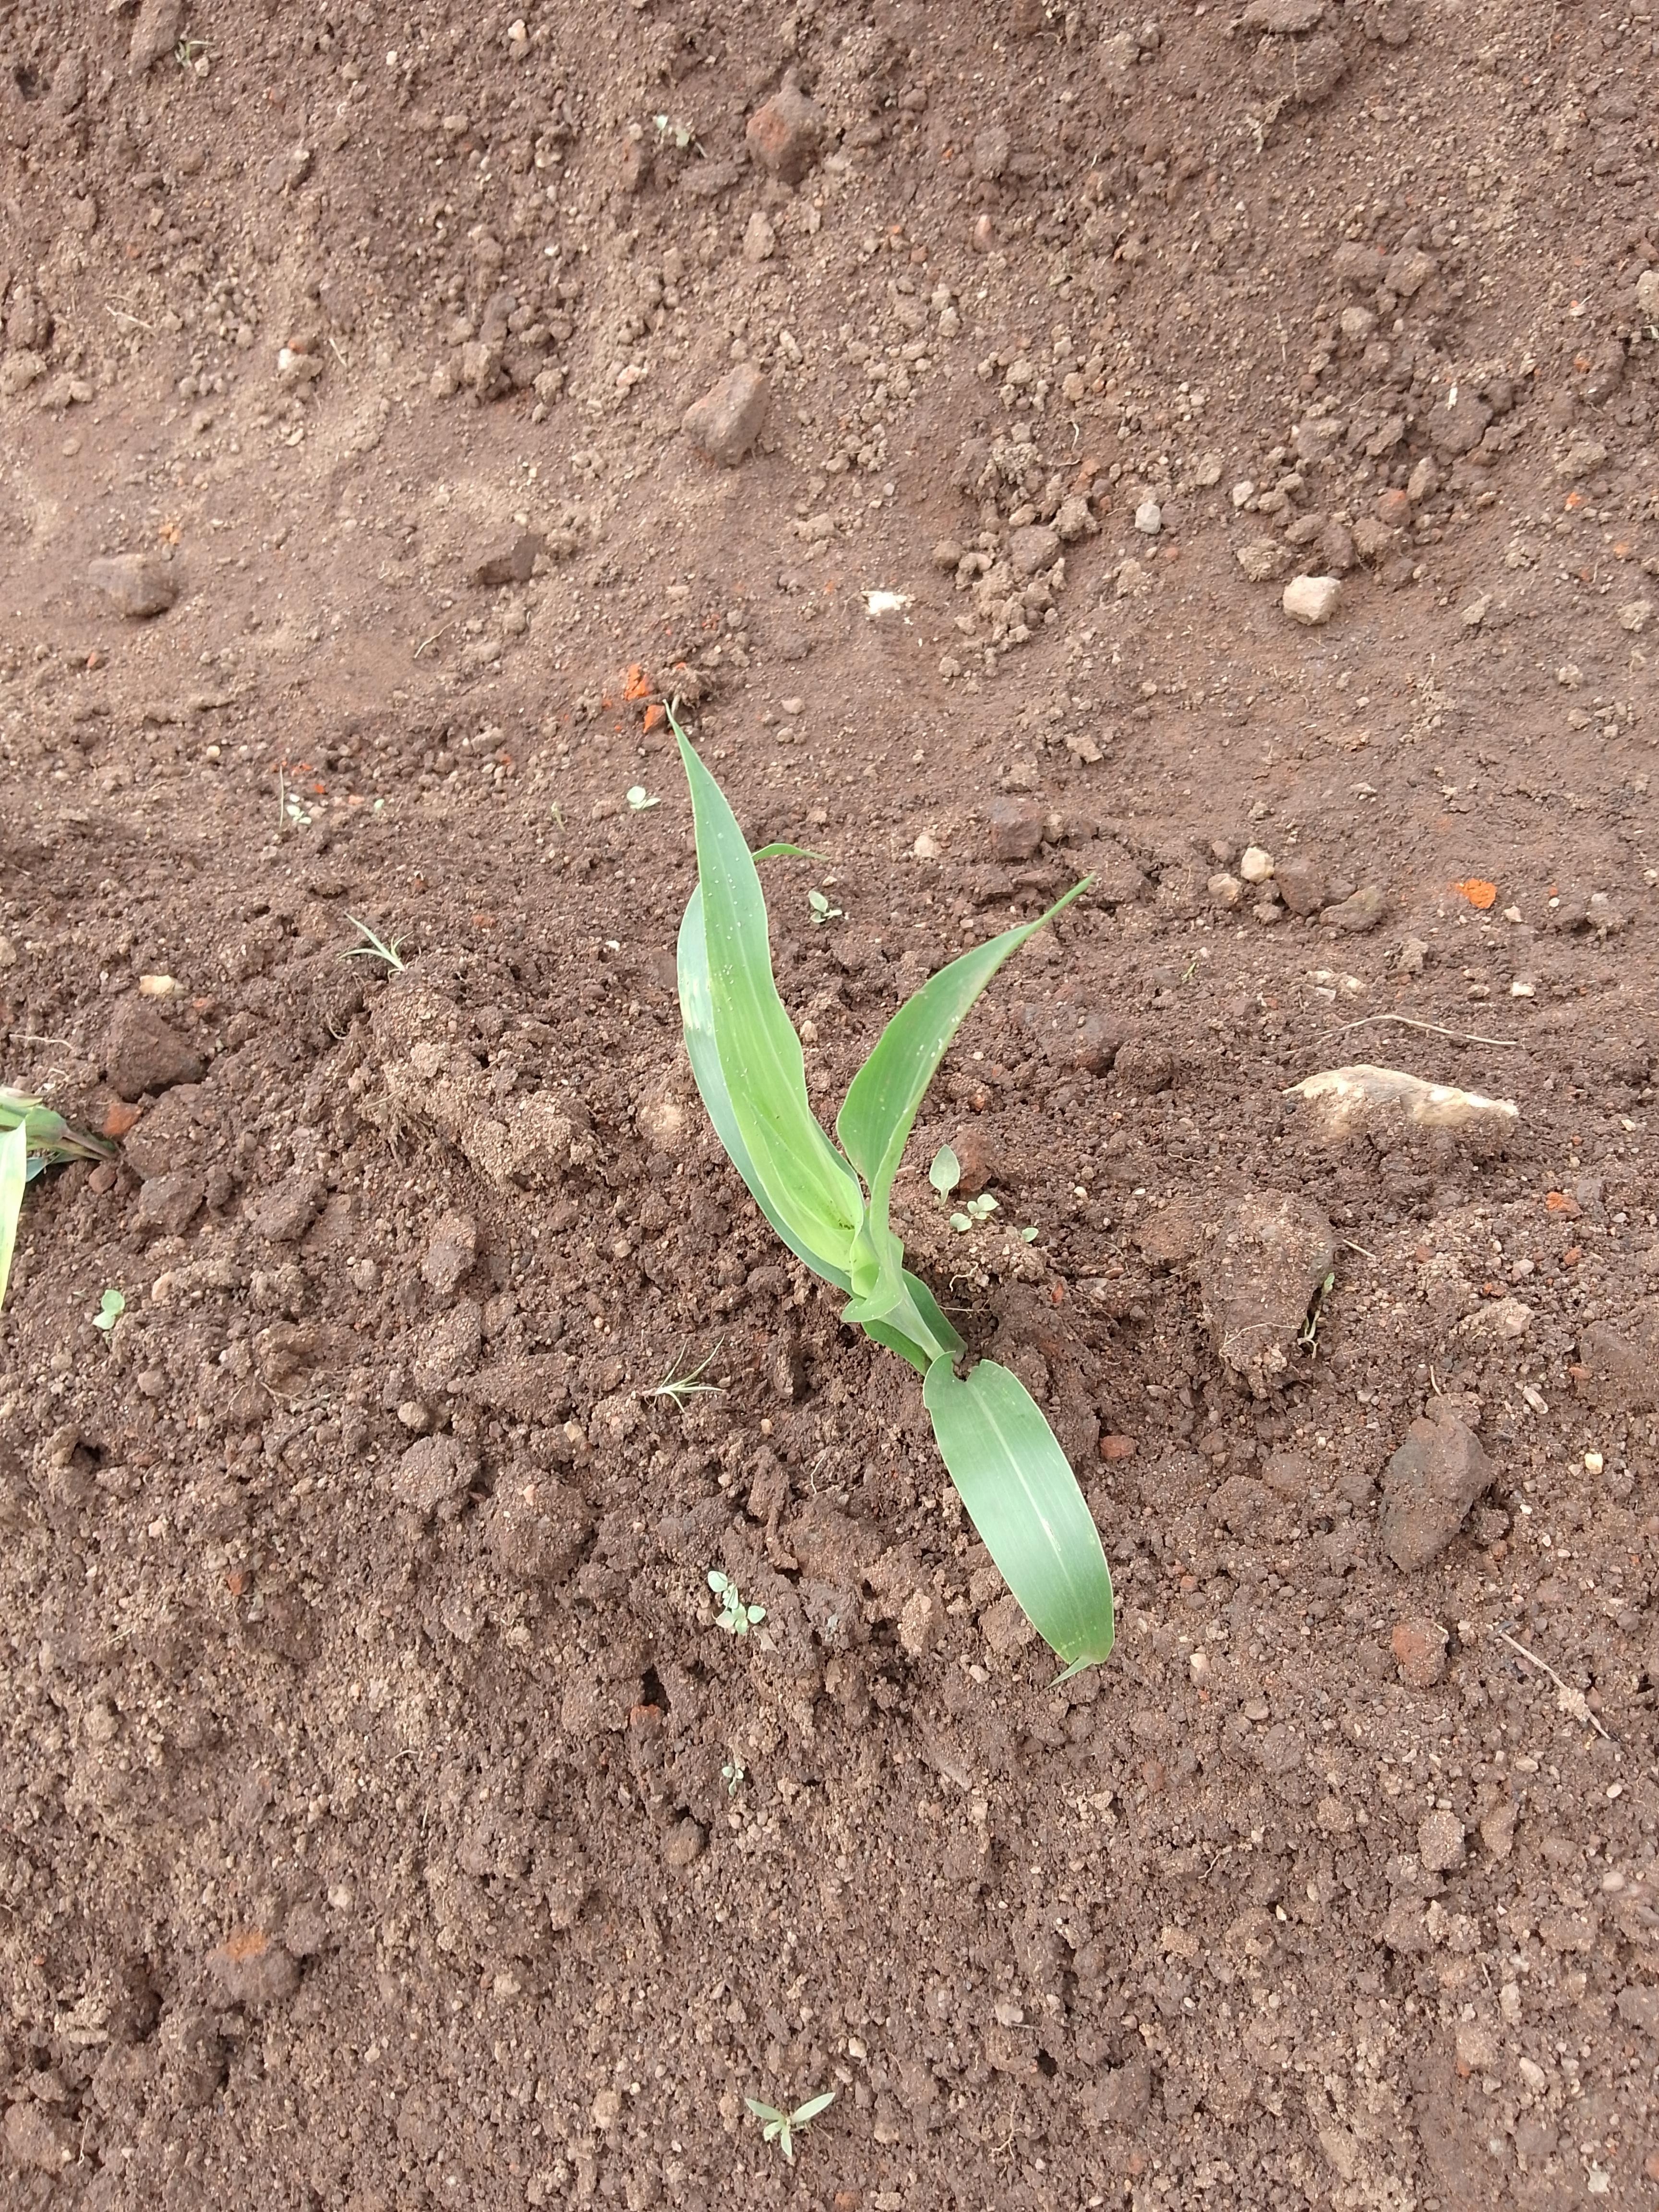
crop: sorghum
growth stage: elongation stem
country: Malawi
